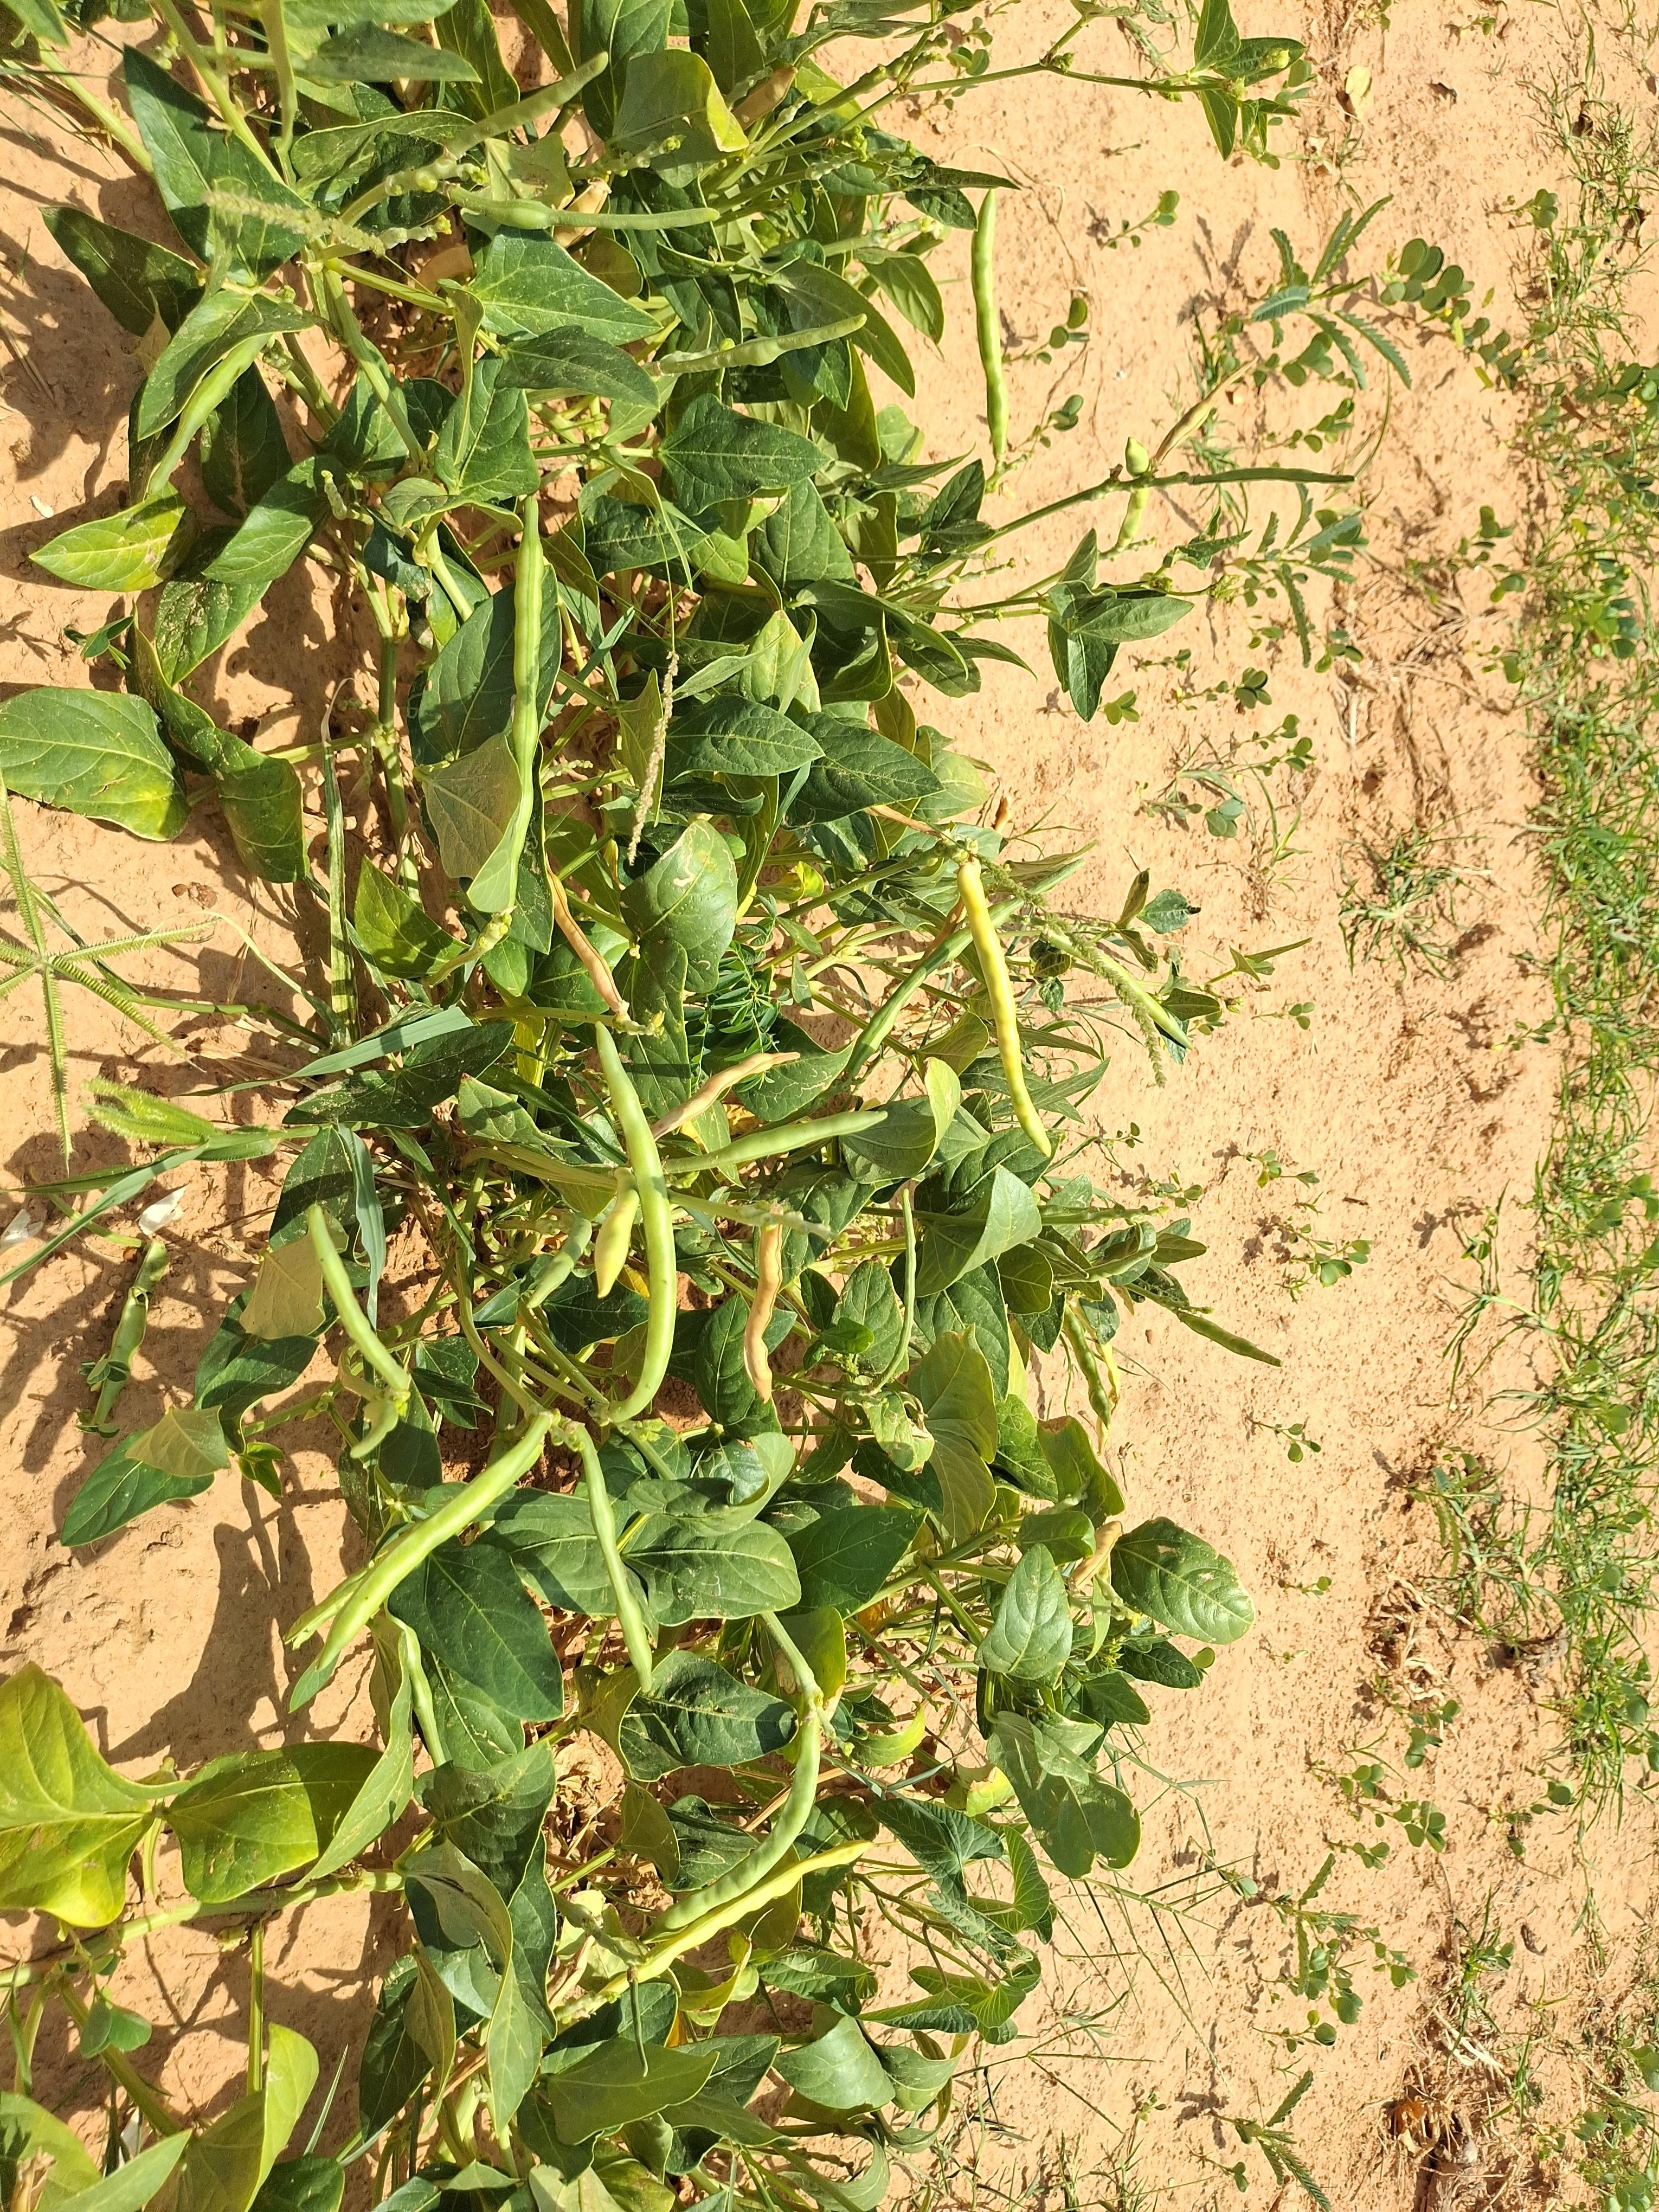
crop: cowpea
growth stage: harvest maturity
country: Nigeria
